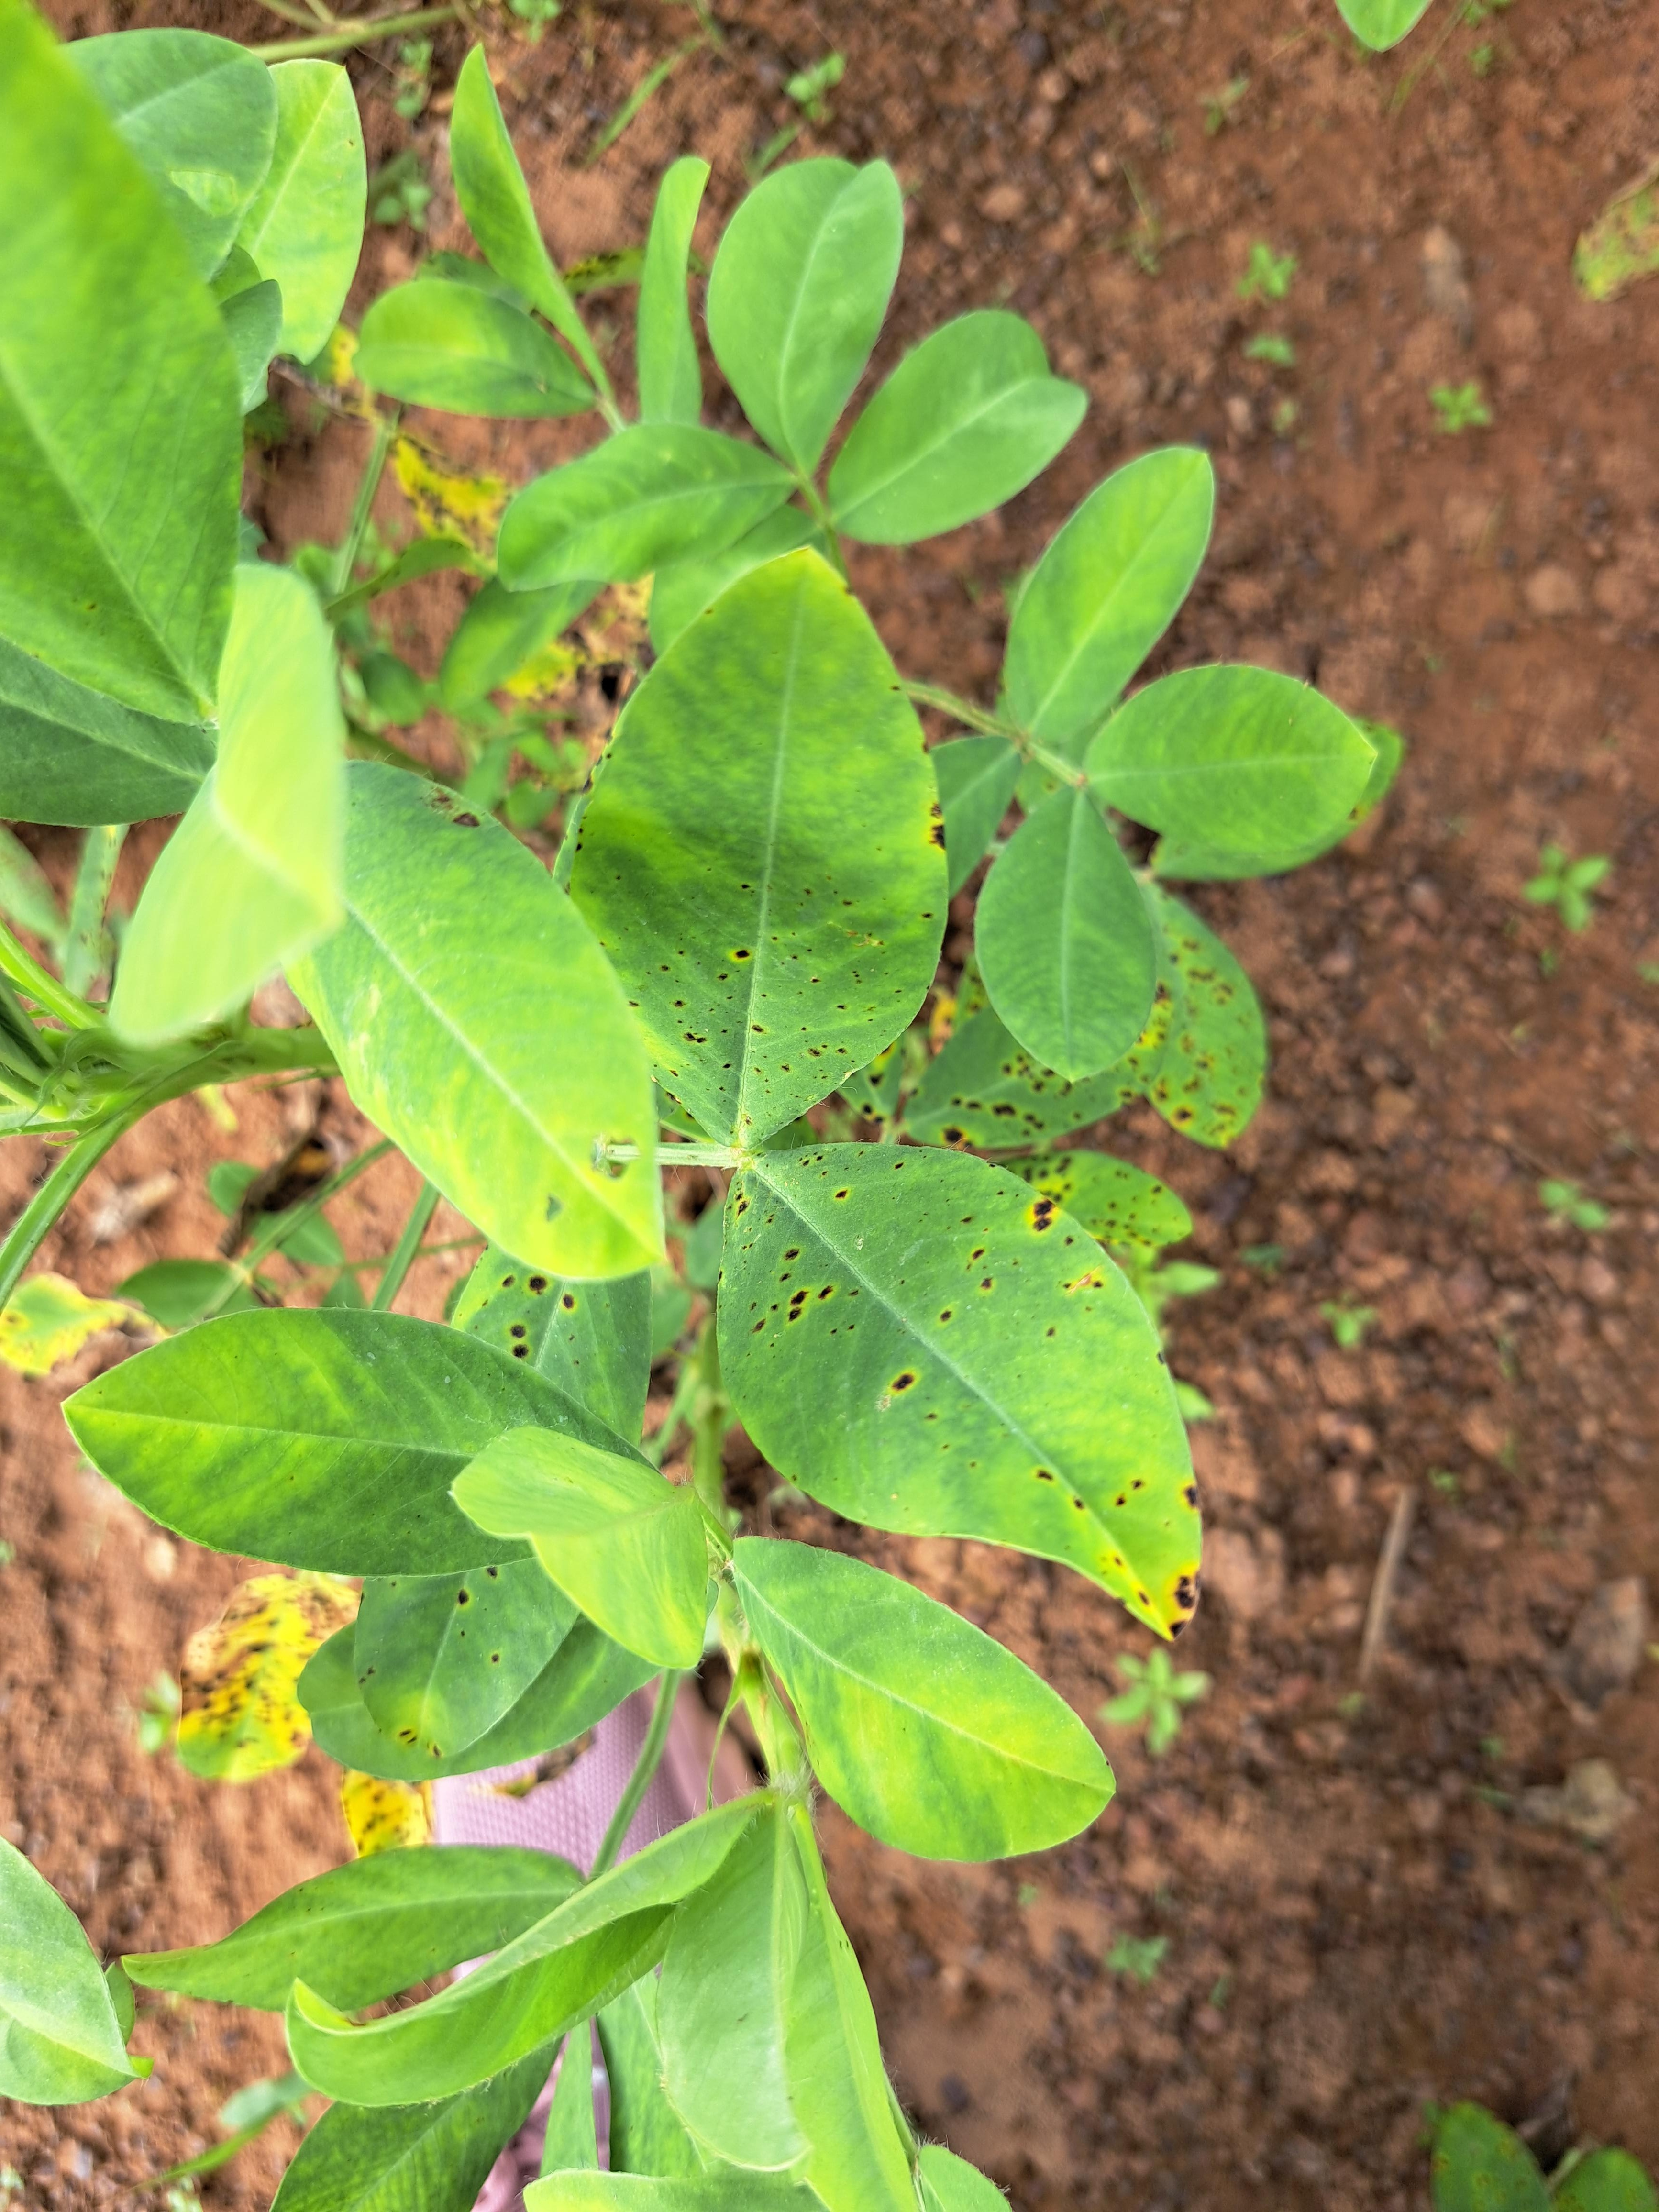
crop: groundnut
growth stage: development pod
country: Ghana
